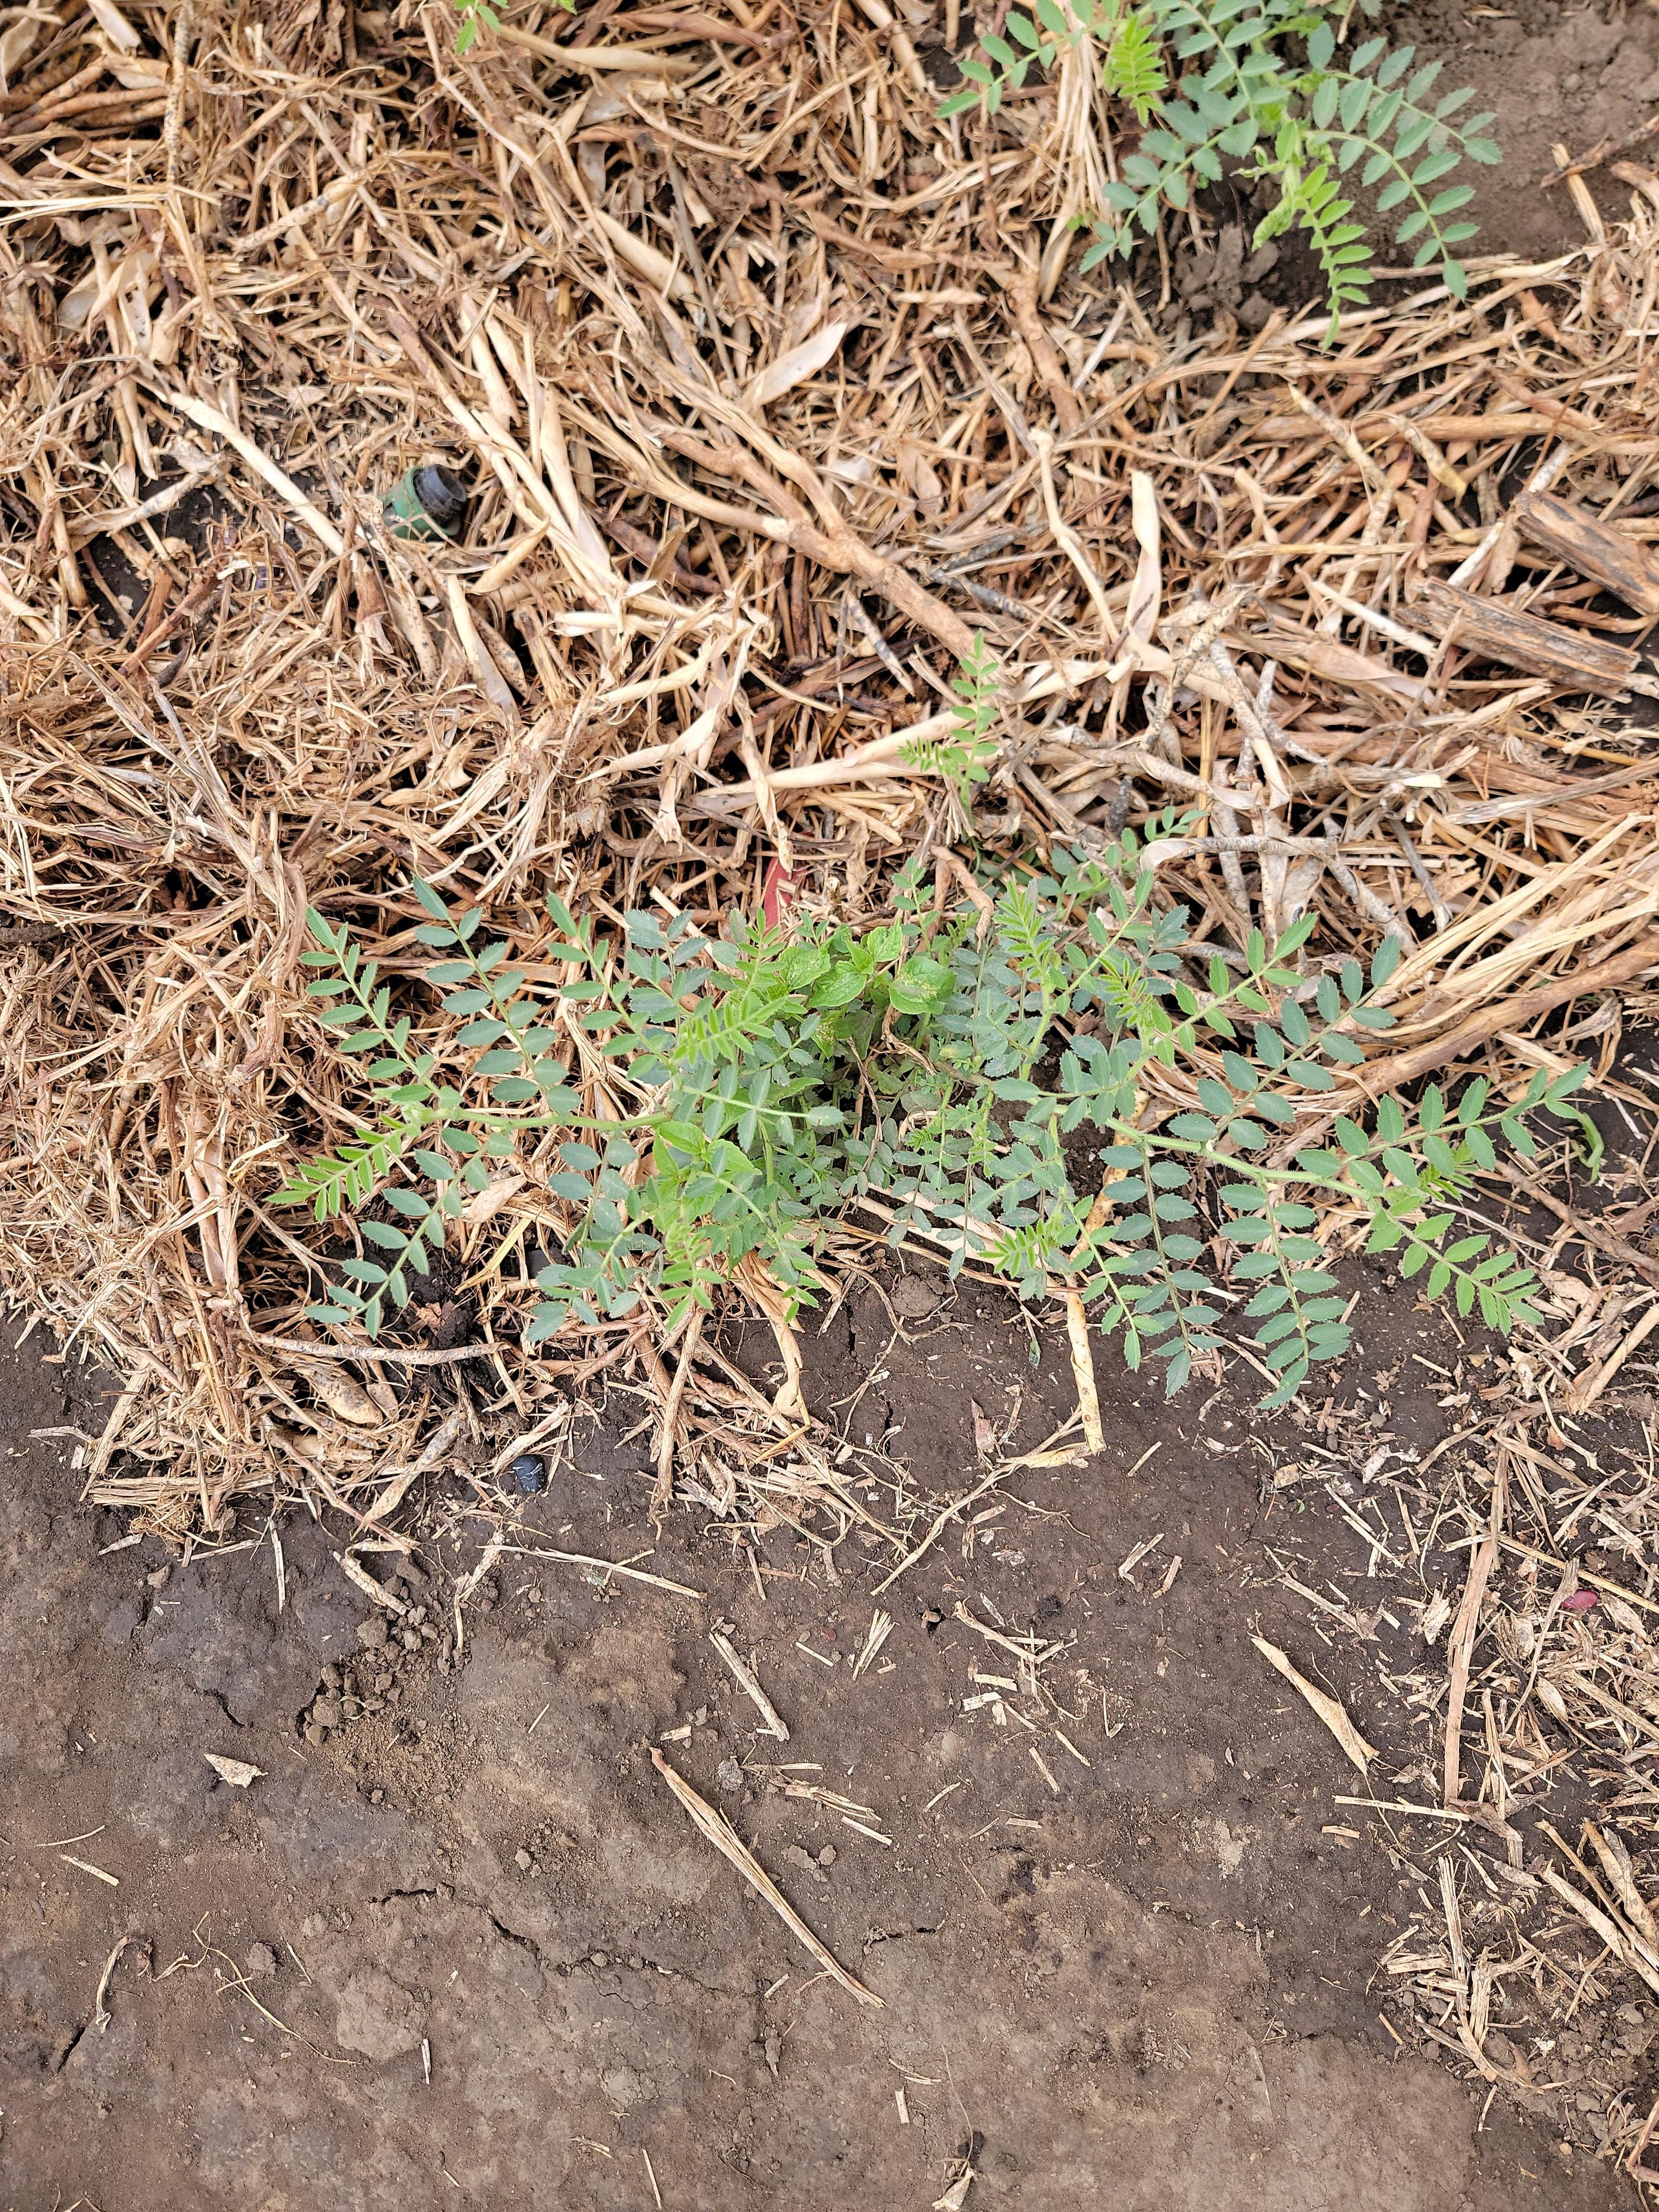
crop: chickpea
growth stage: flowering
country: Tanzania
